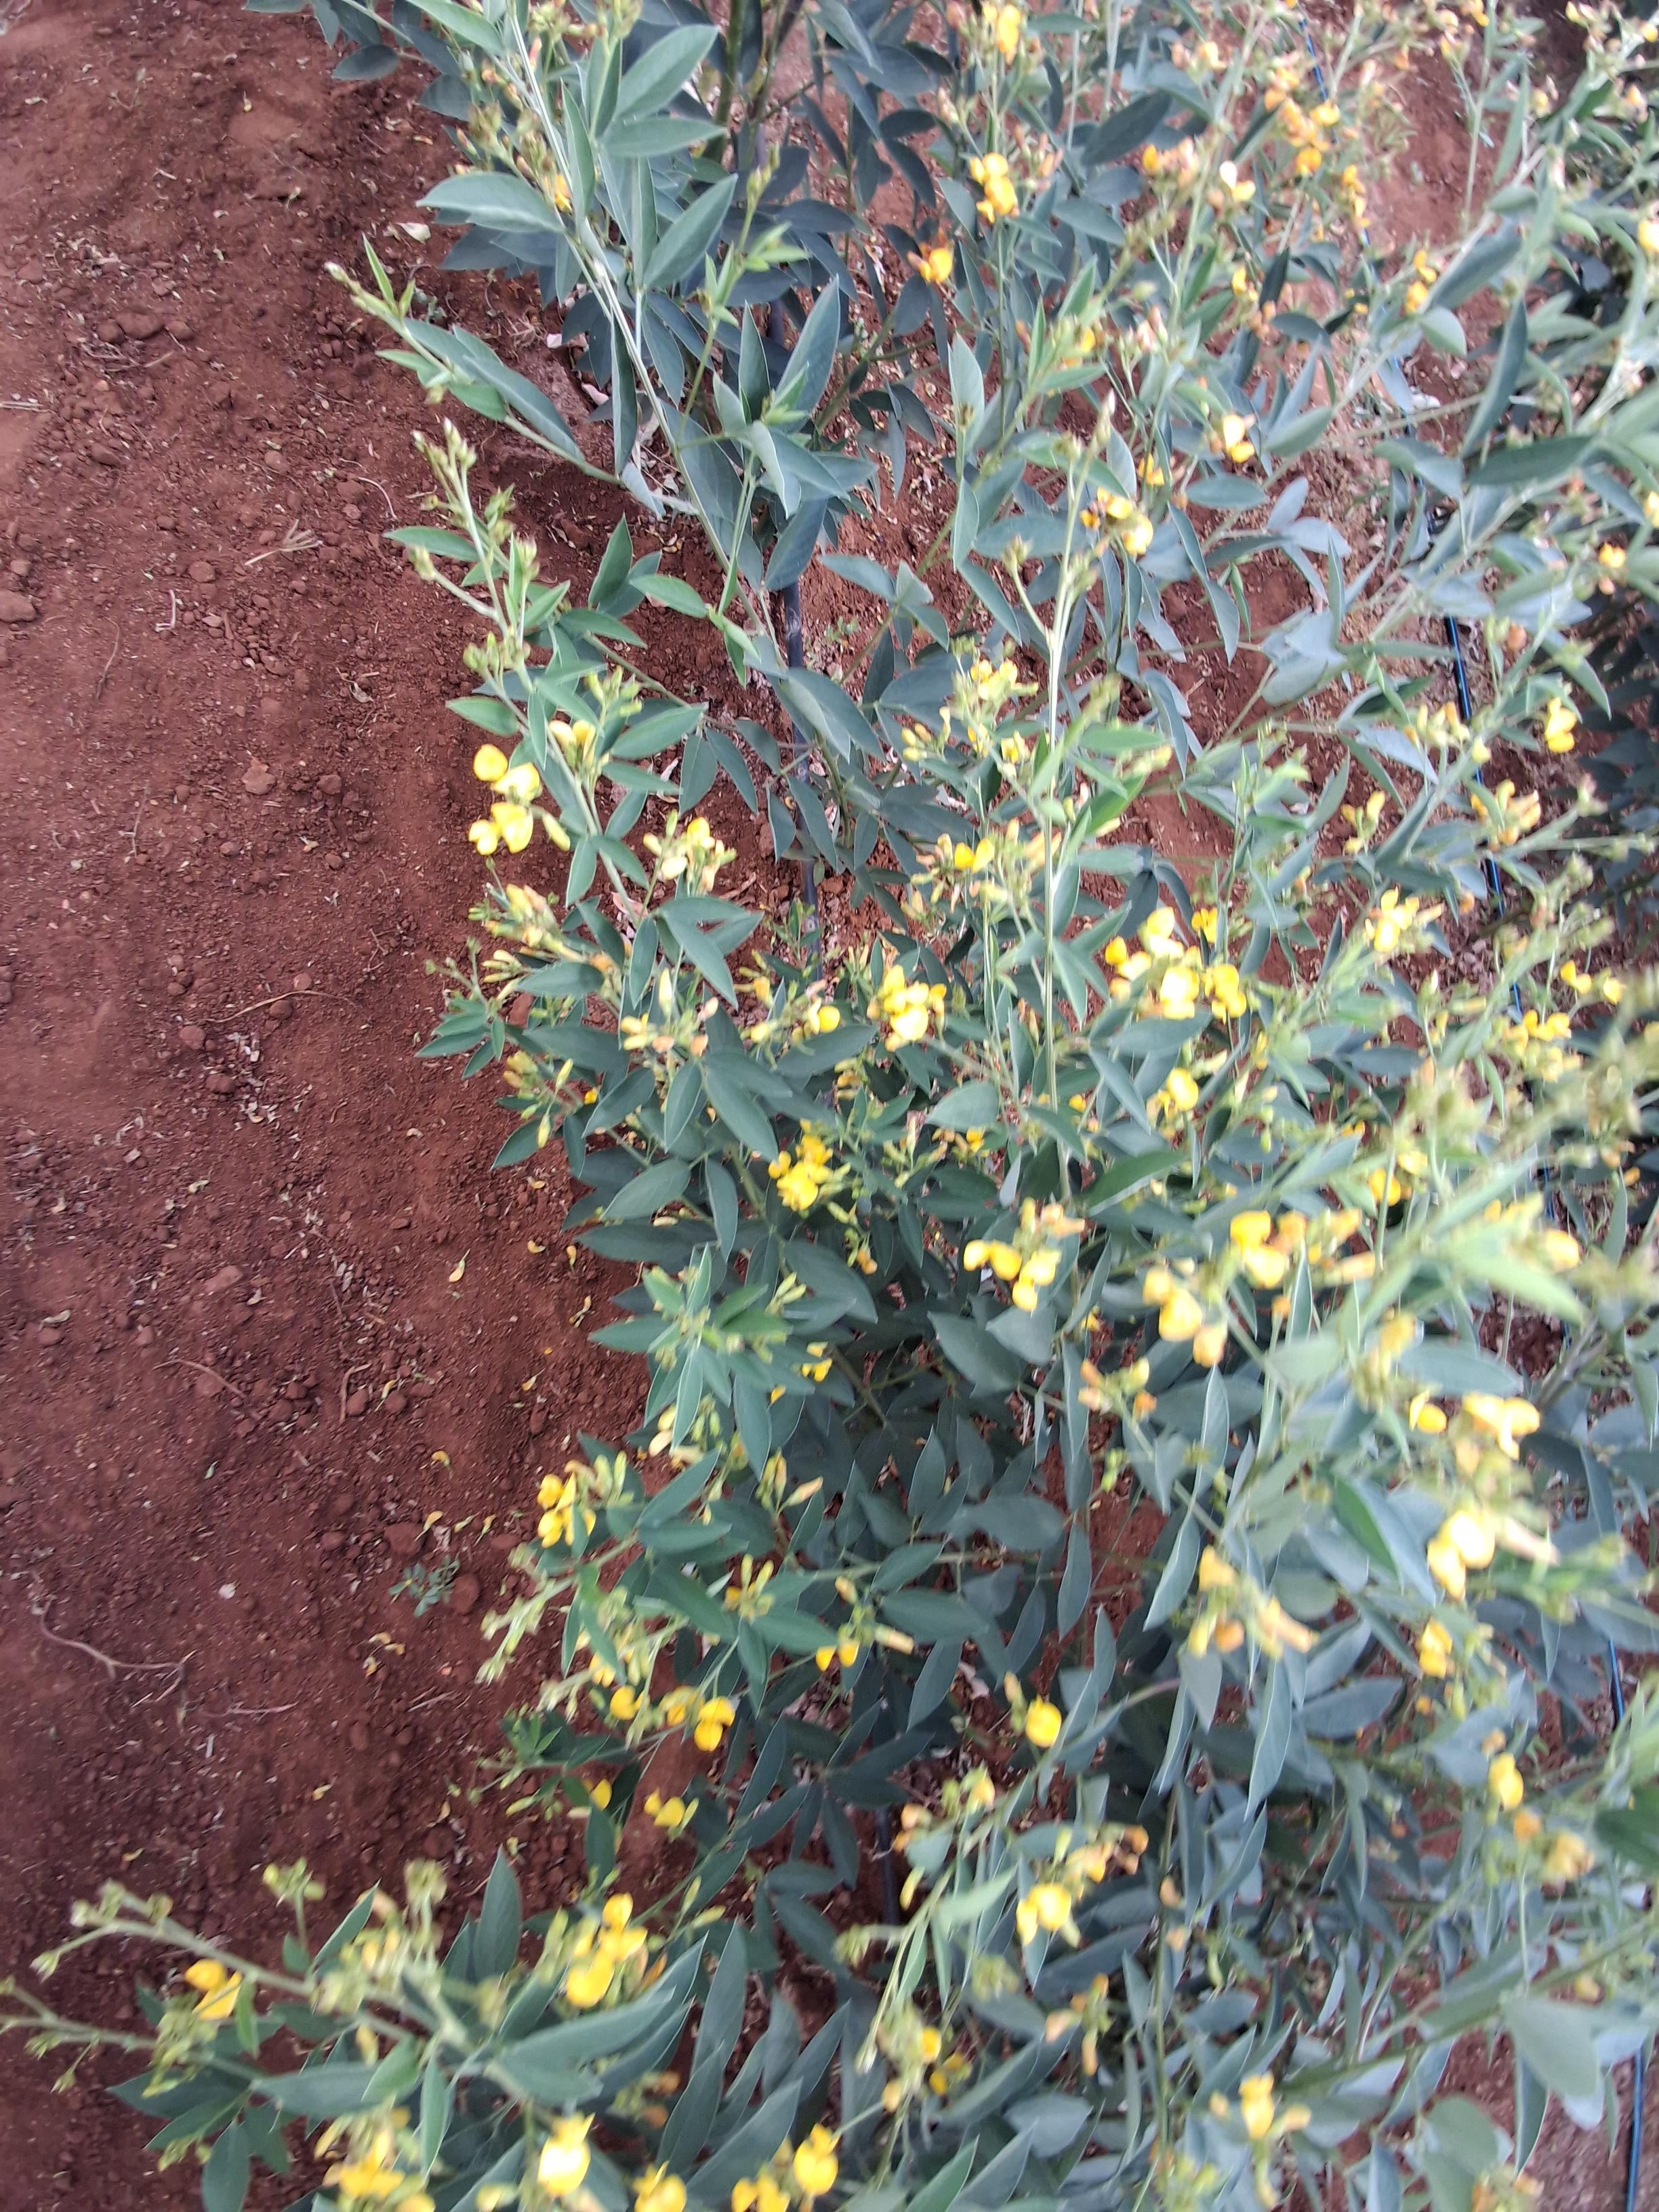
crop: pigeonpea
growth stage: development pod
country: Kenya
